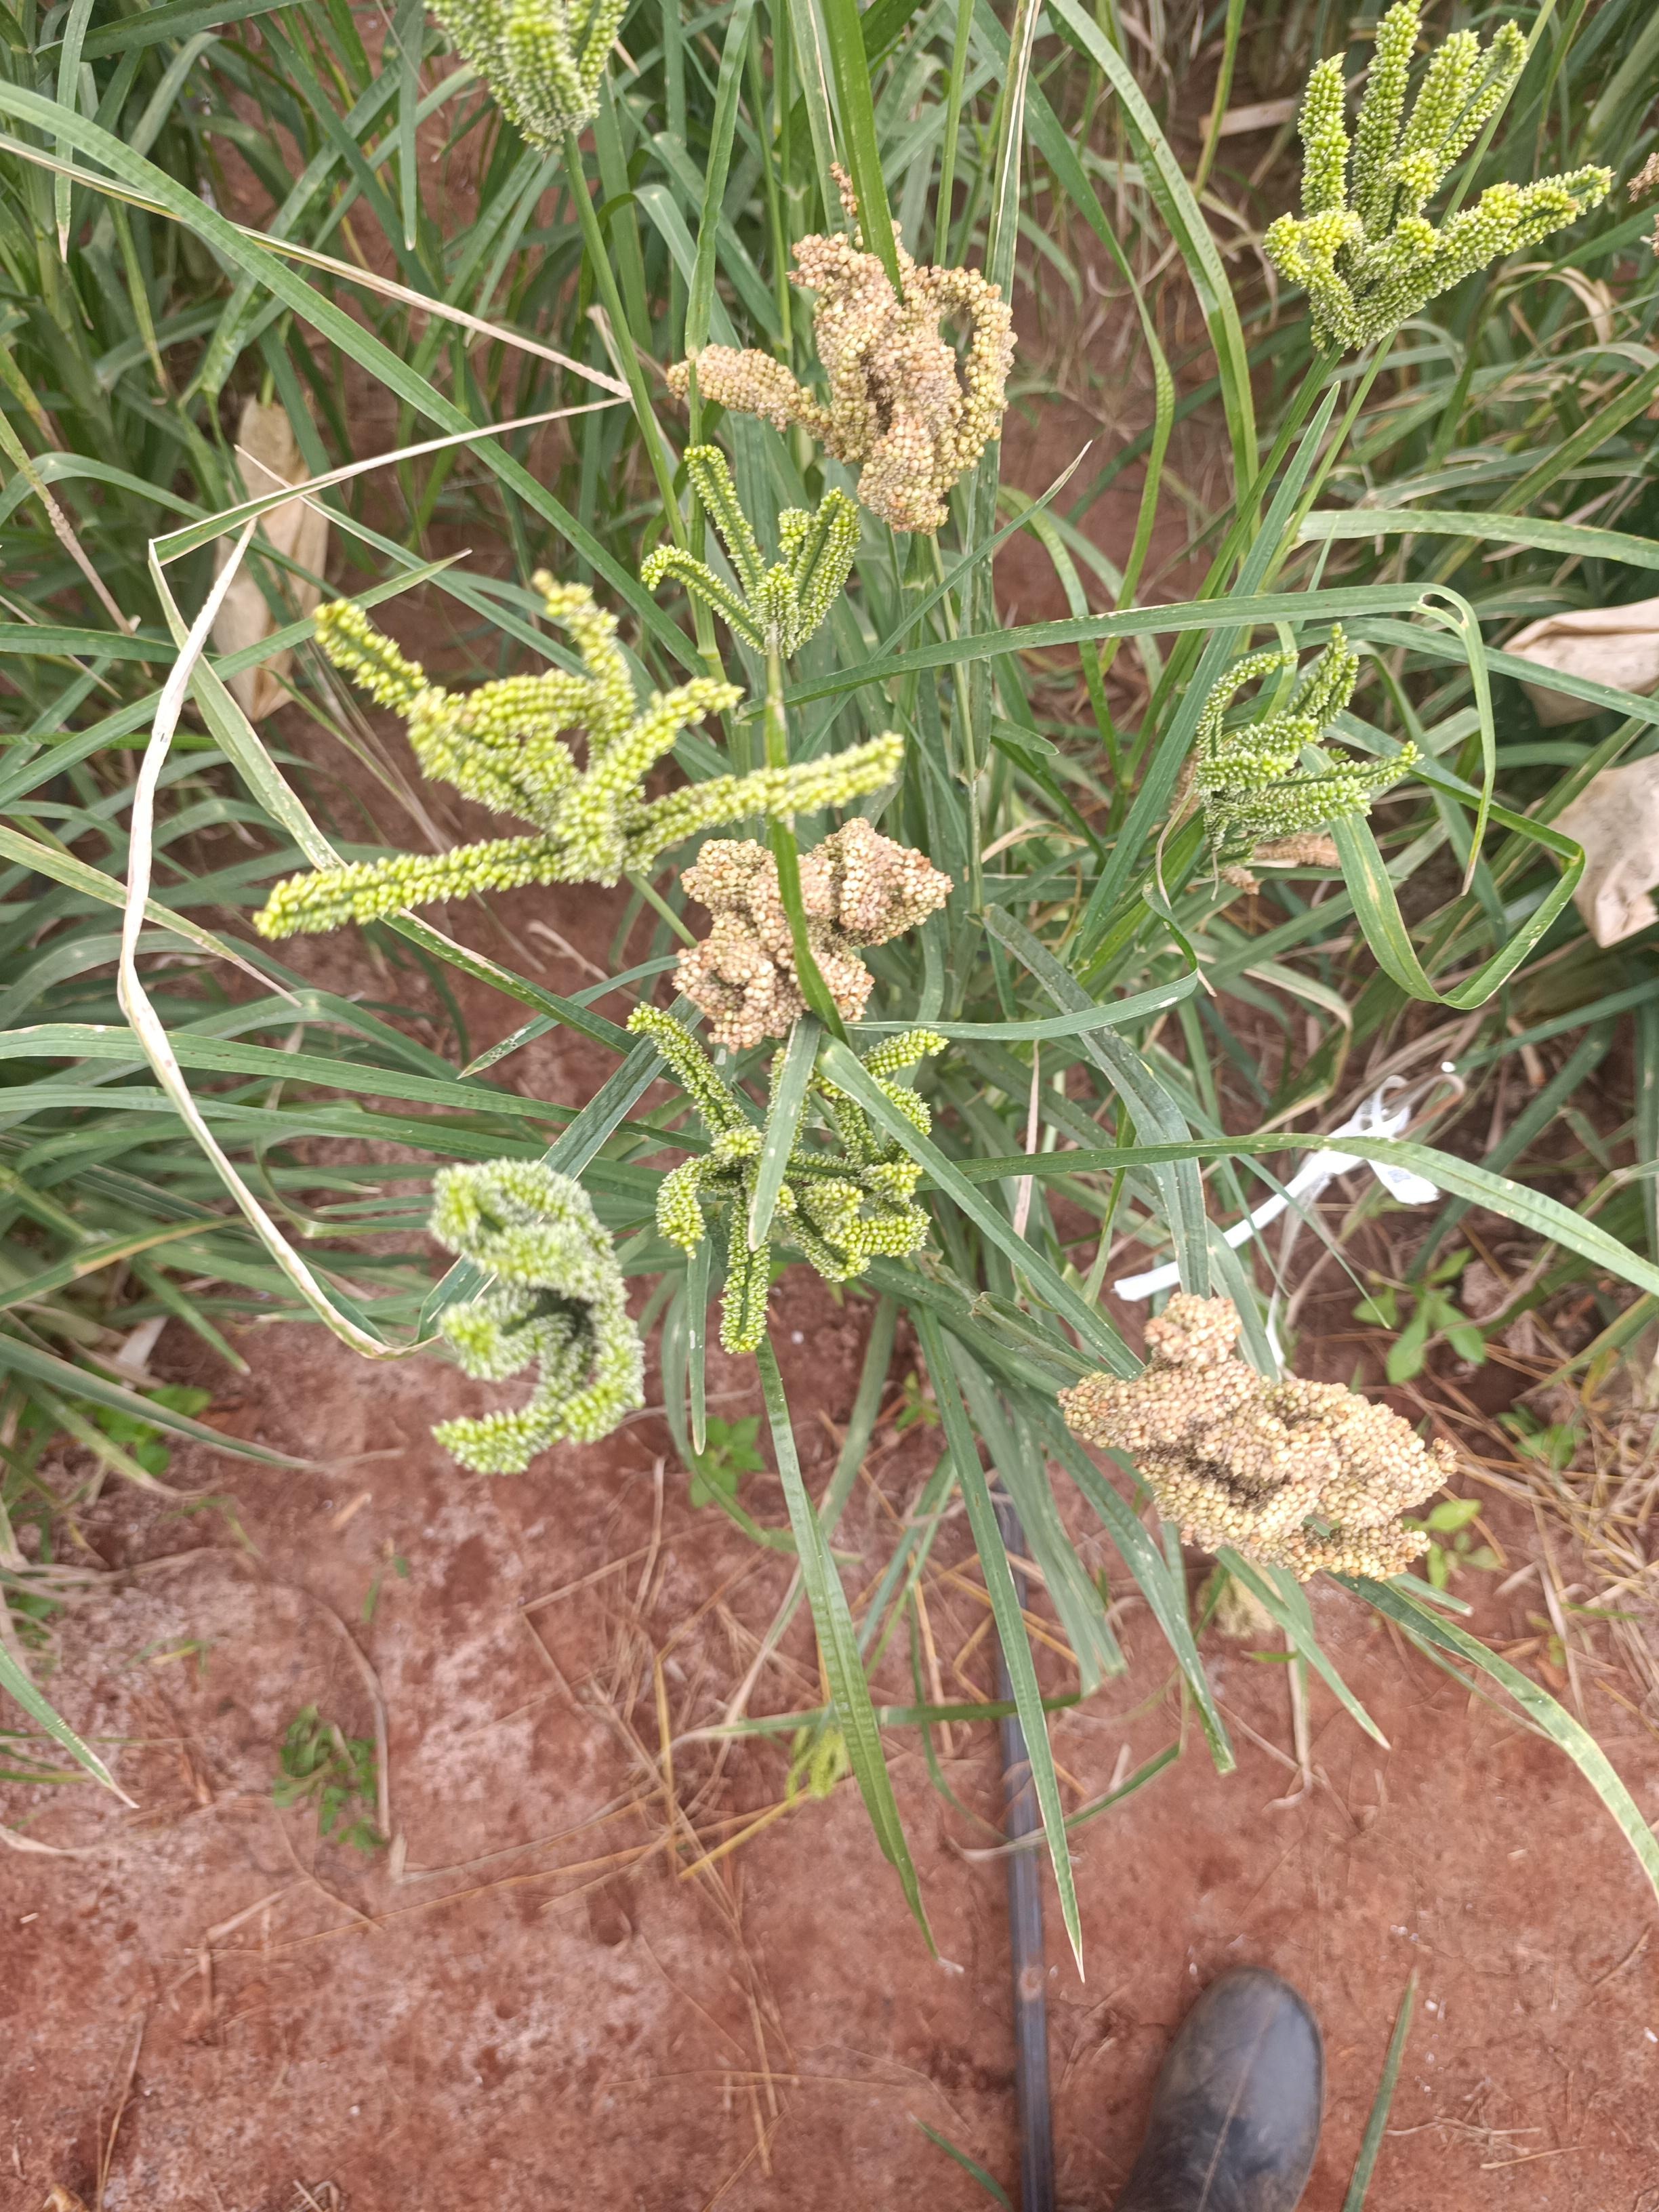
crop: finger millet
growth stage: filling grain
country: Kenya
